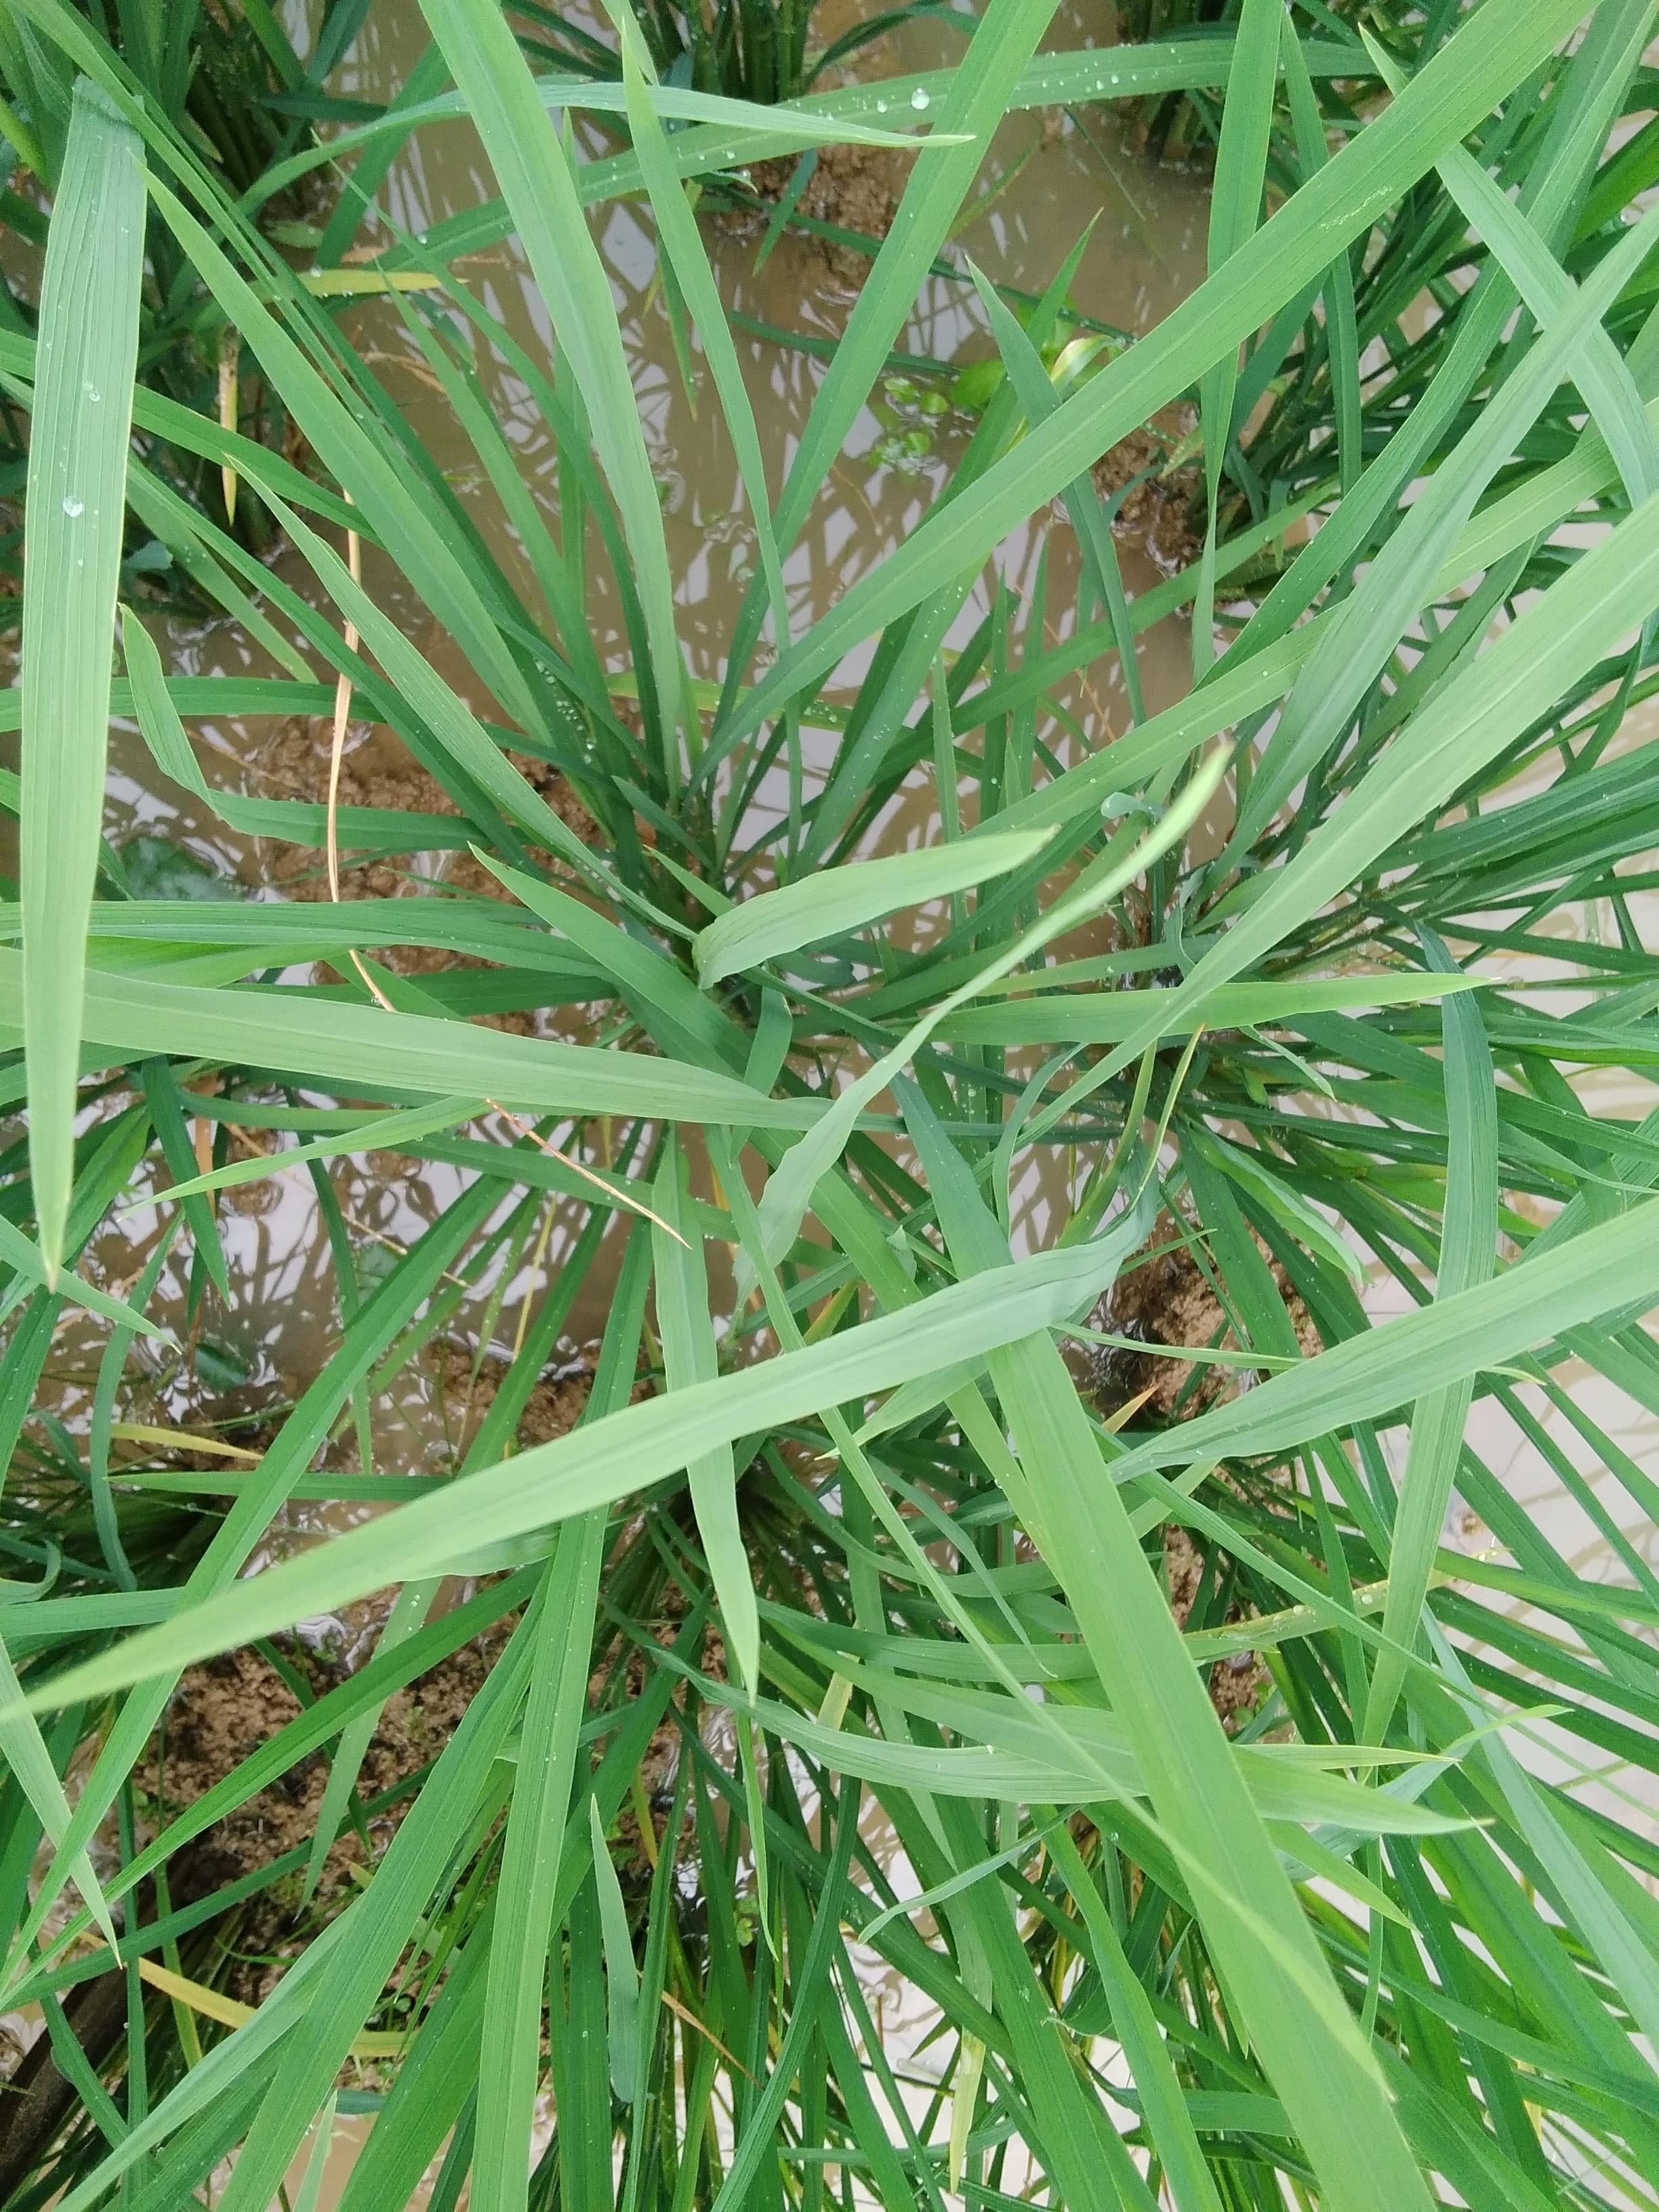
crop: rice
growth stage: vegetative
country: Nigeria
